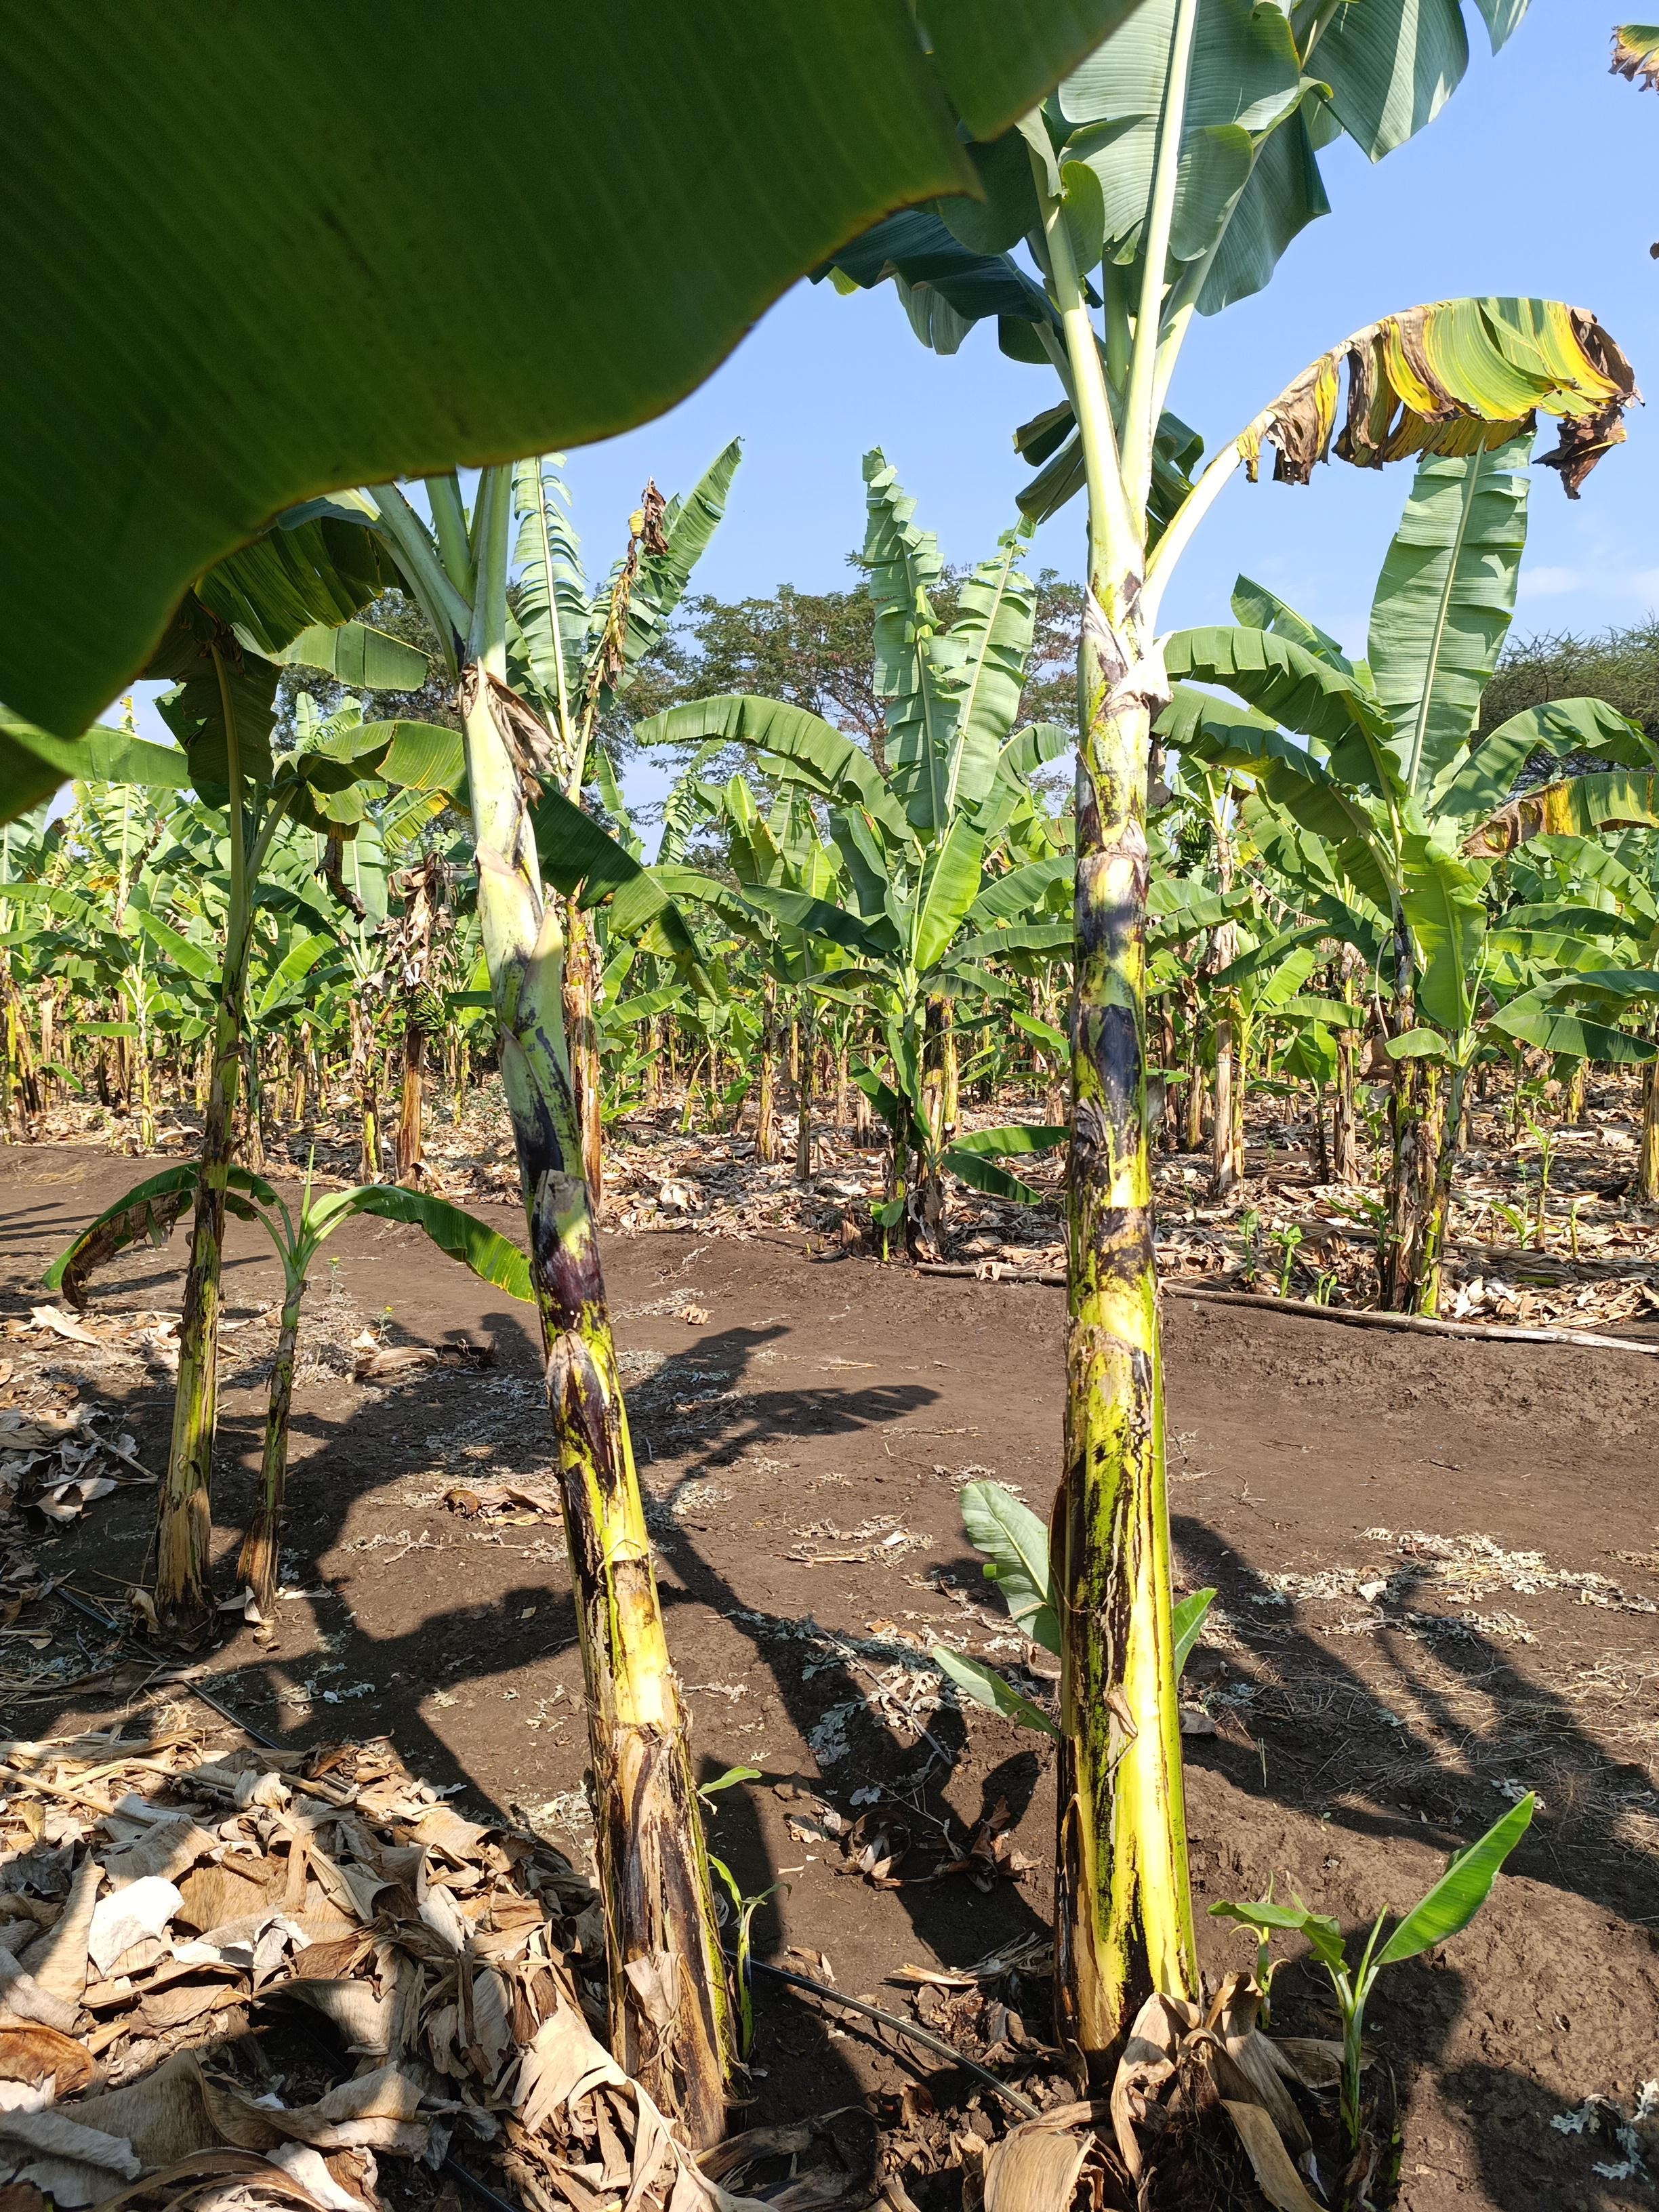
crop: banana
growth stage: vegetative
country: Tanzania
